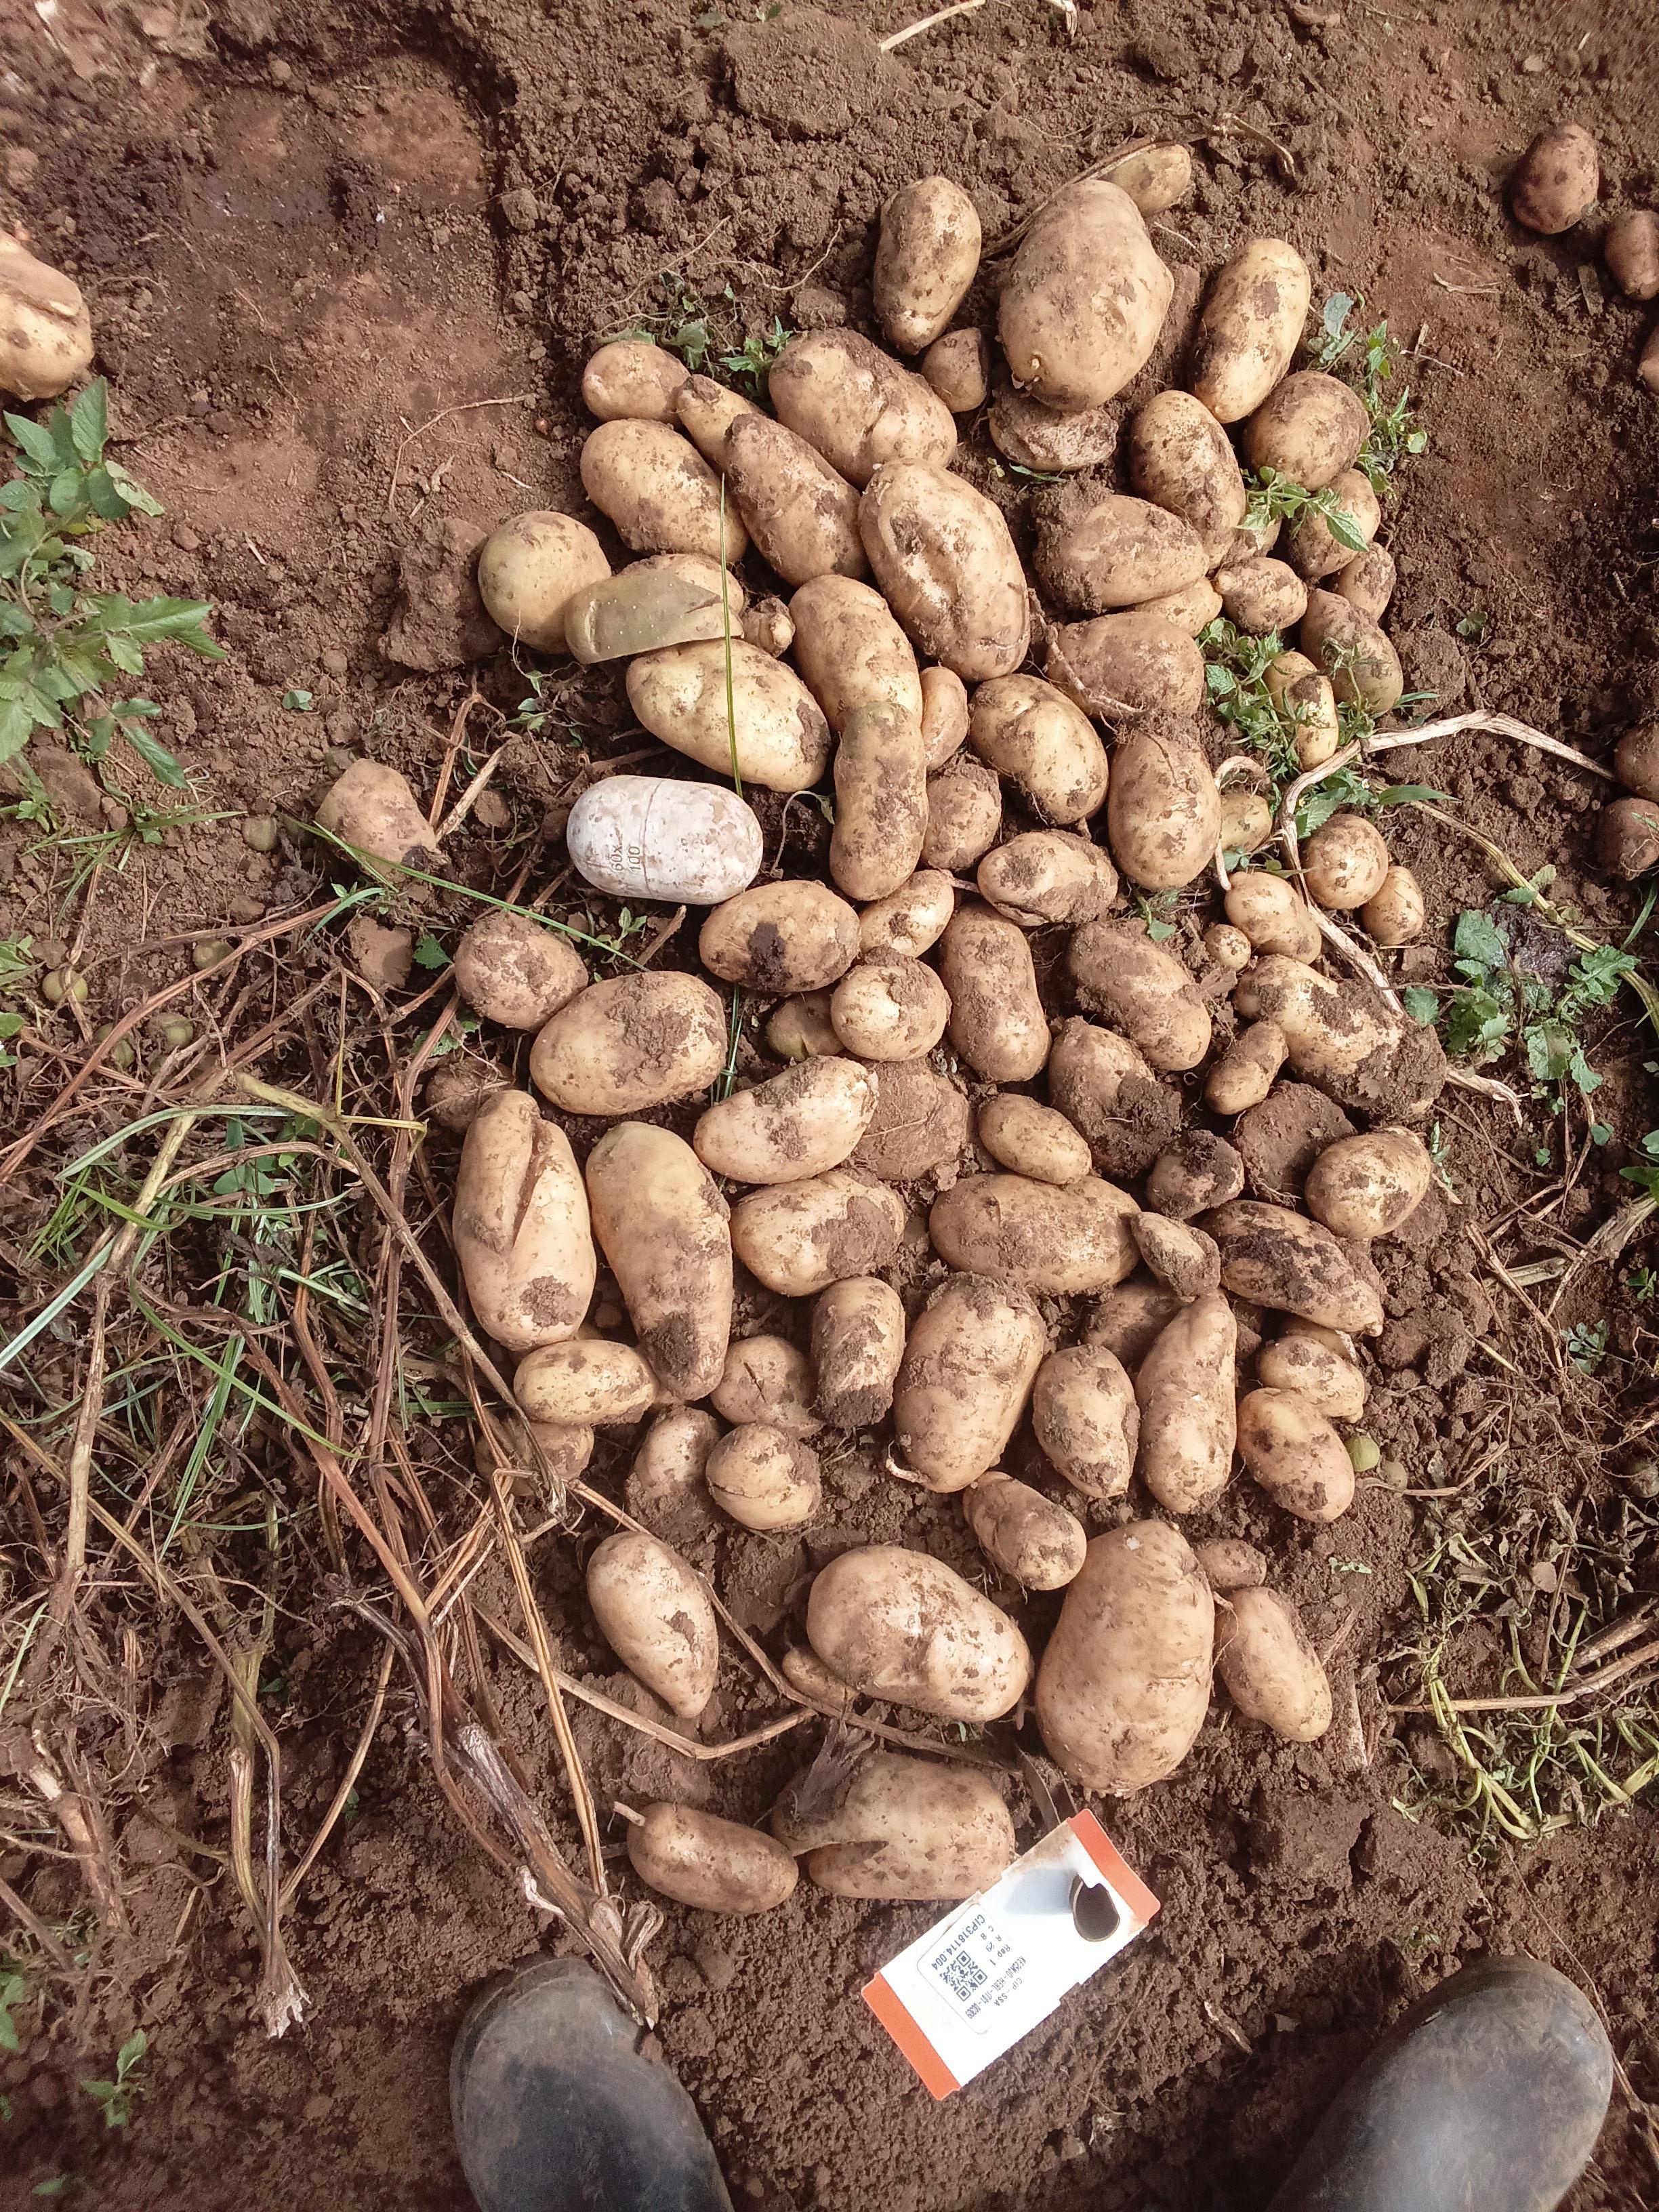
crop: potato
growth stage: harvest
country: Kenya
